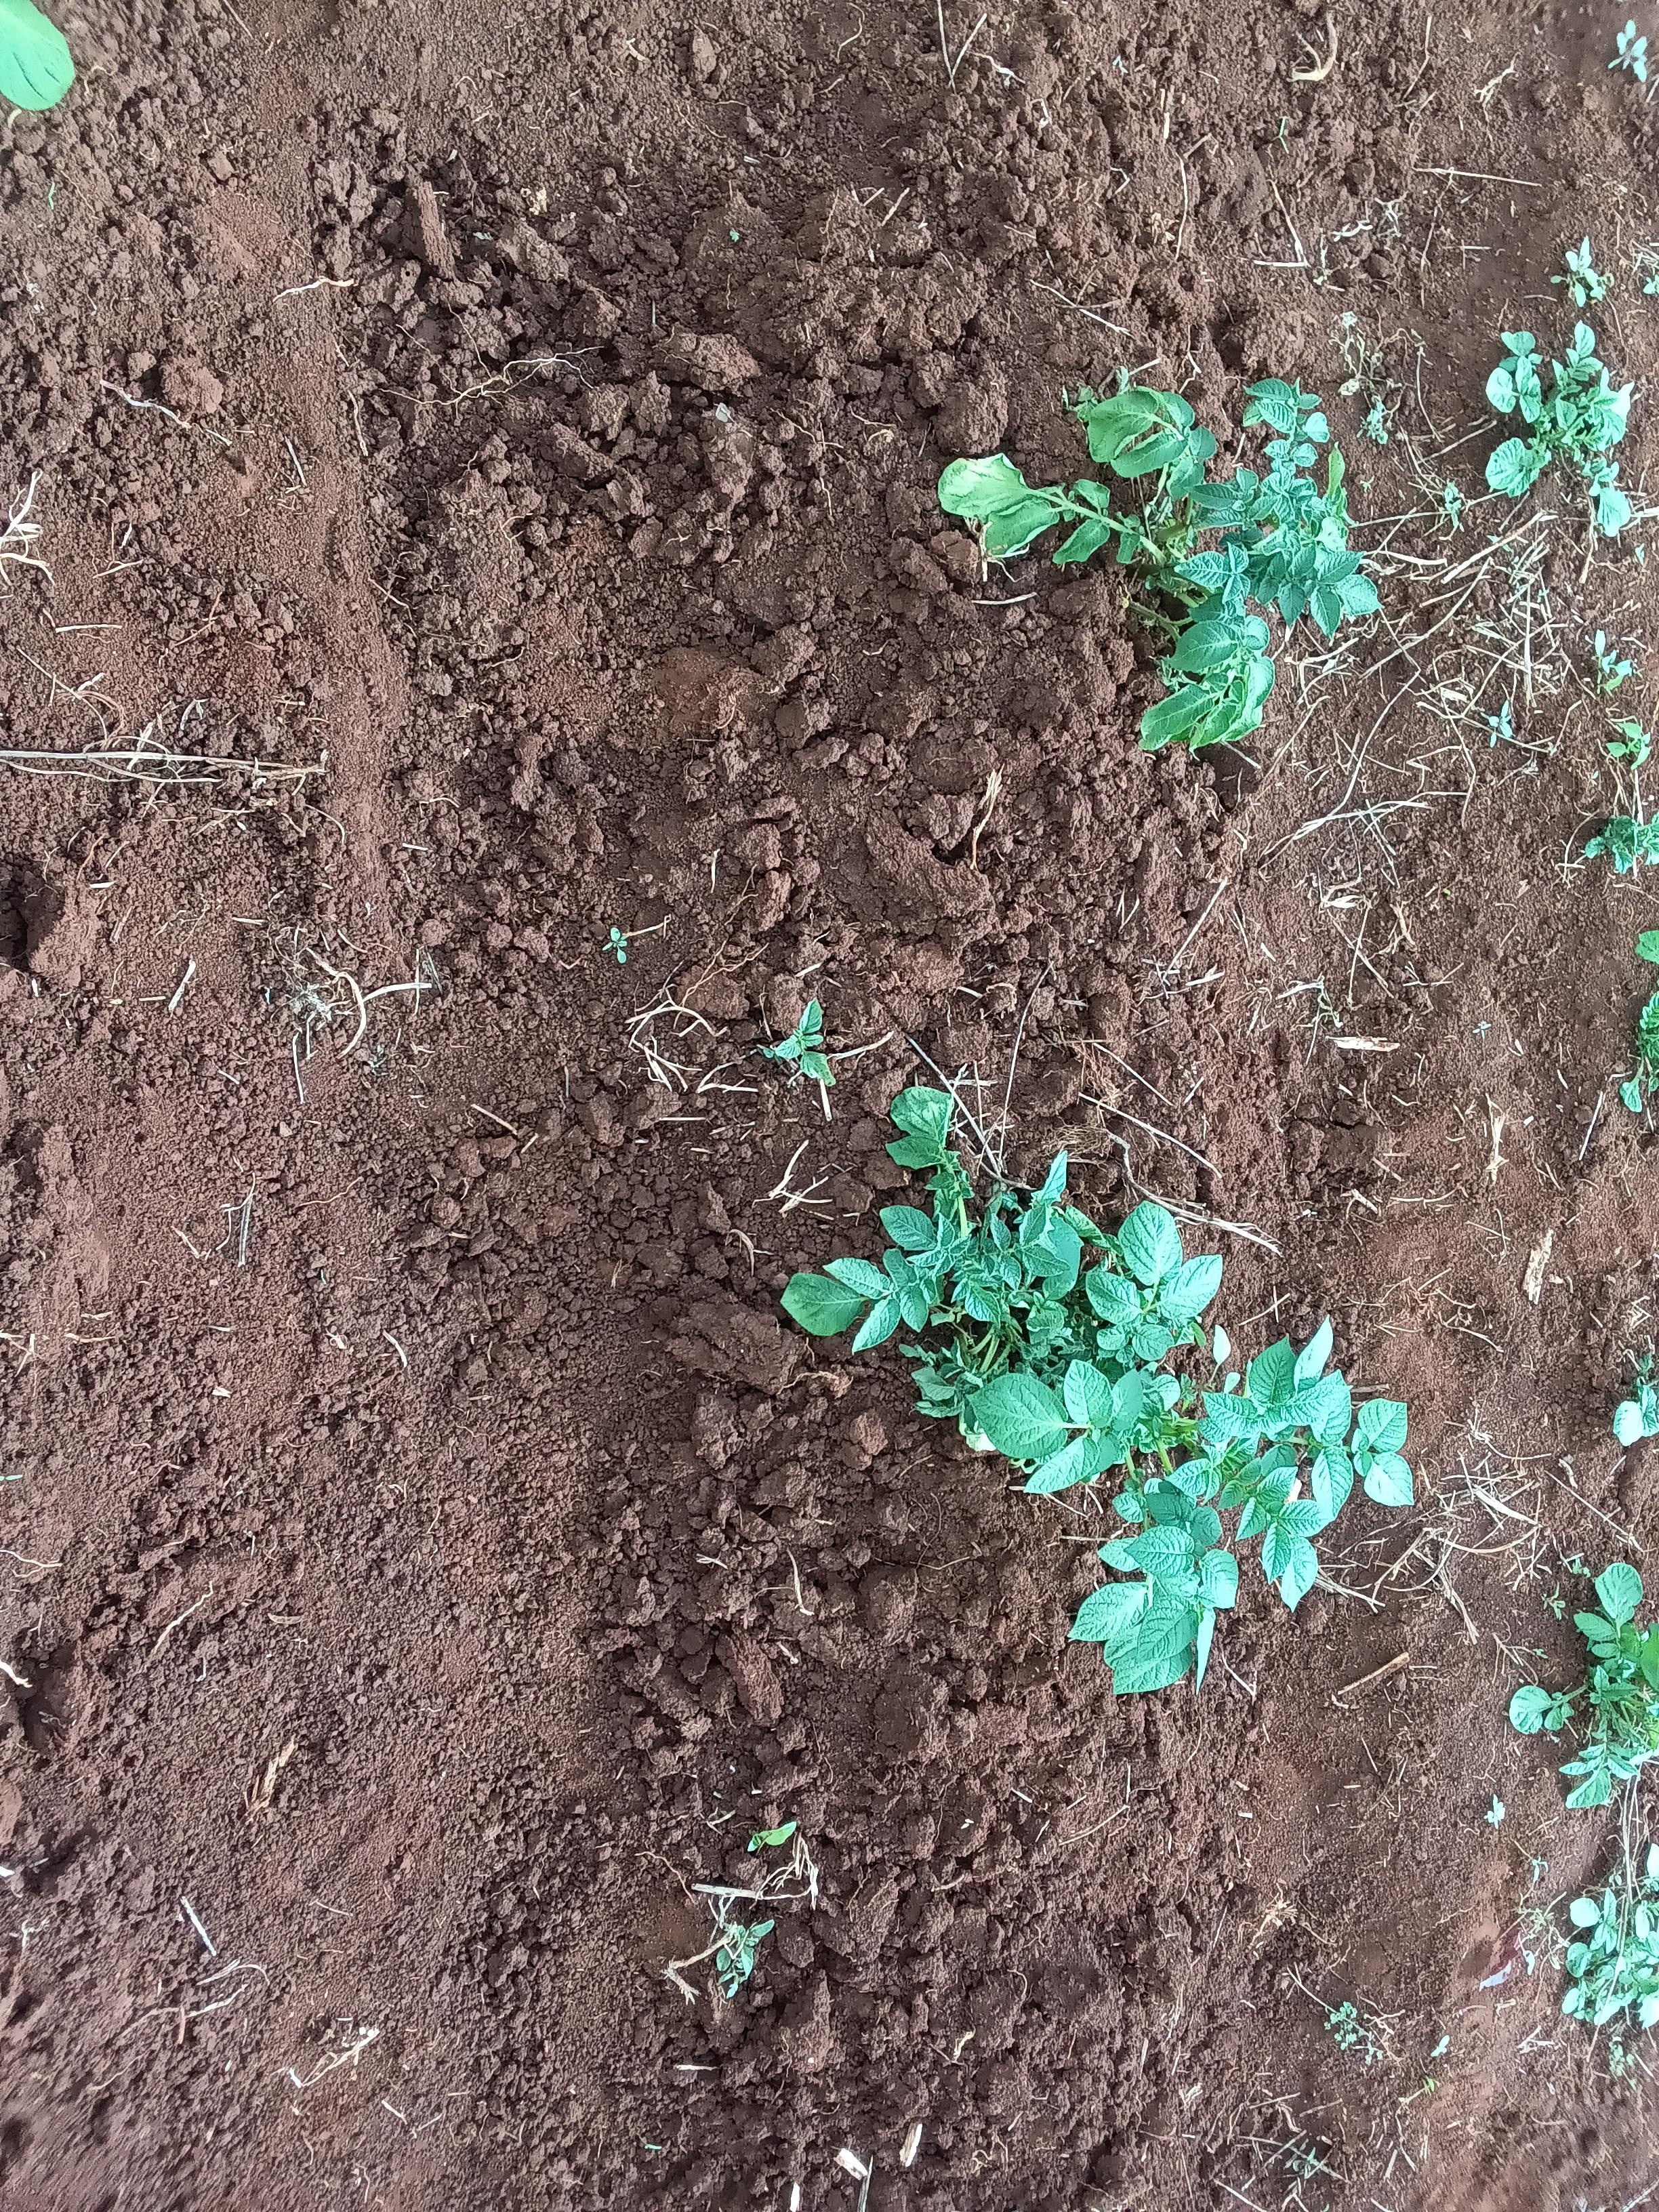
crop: potato
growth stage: emergence
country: Kenya
